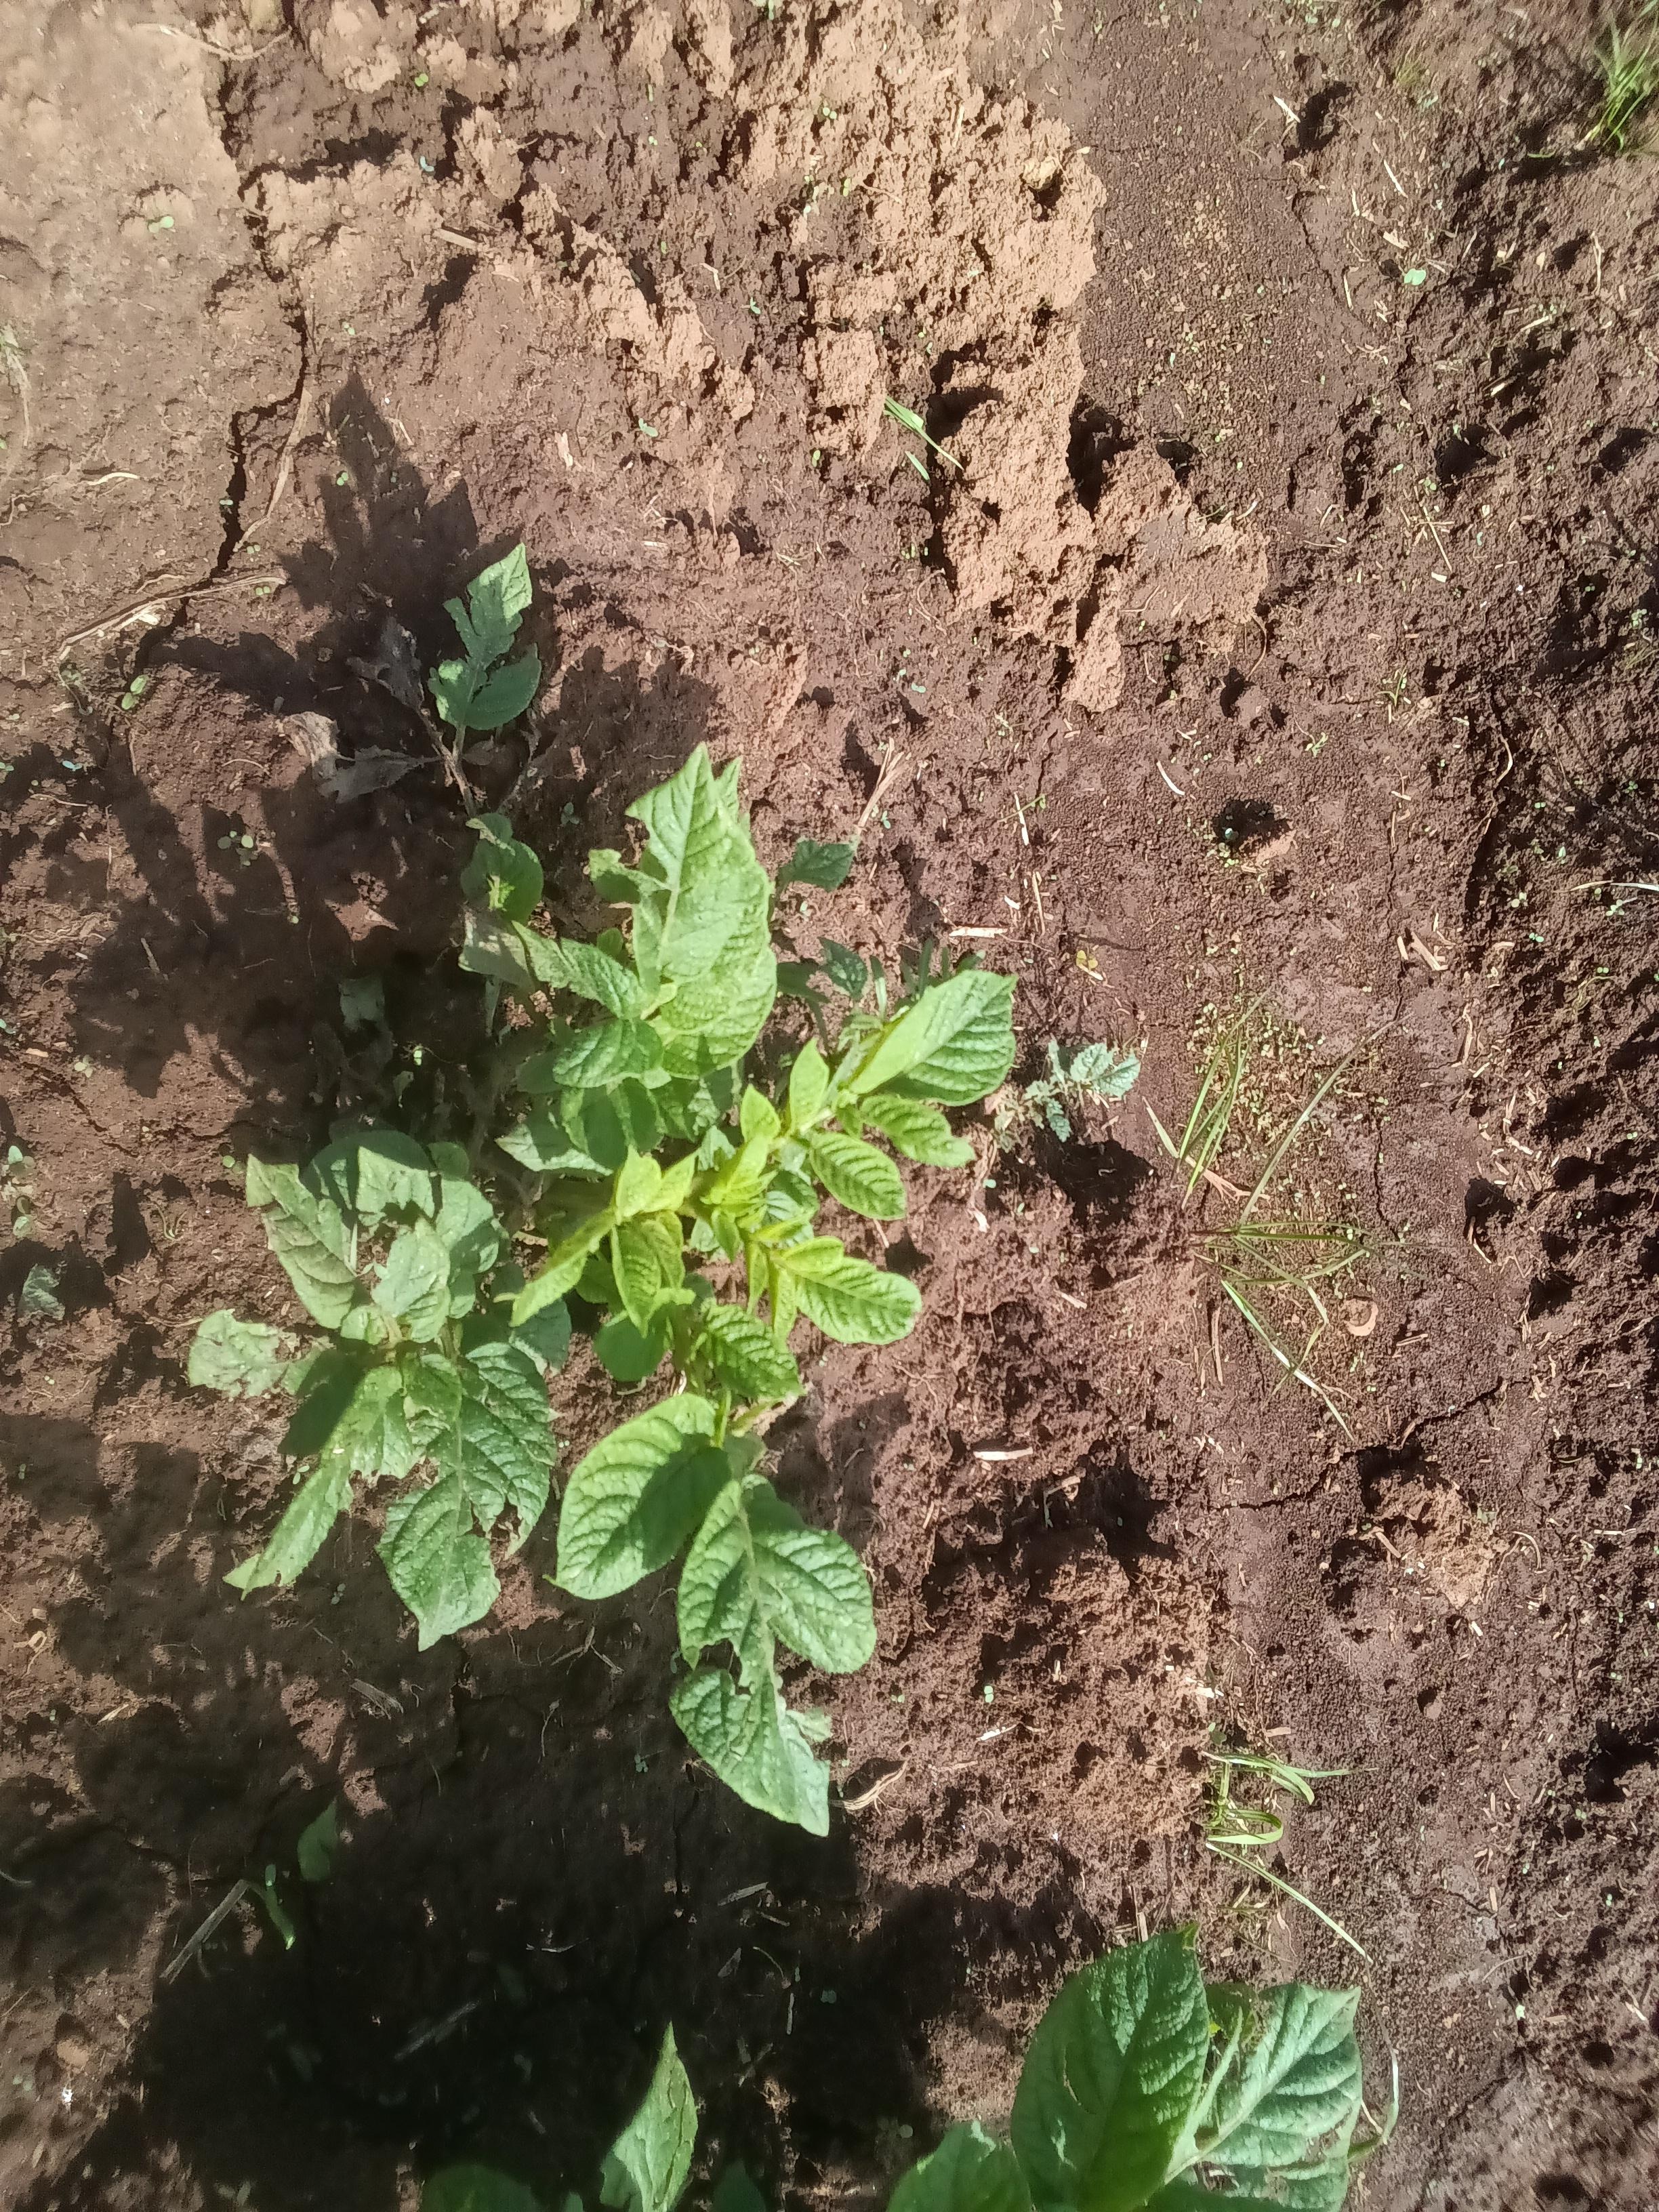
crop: potato
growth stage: vegetative
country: Kenya
